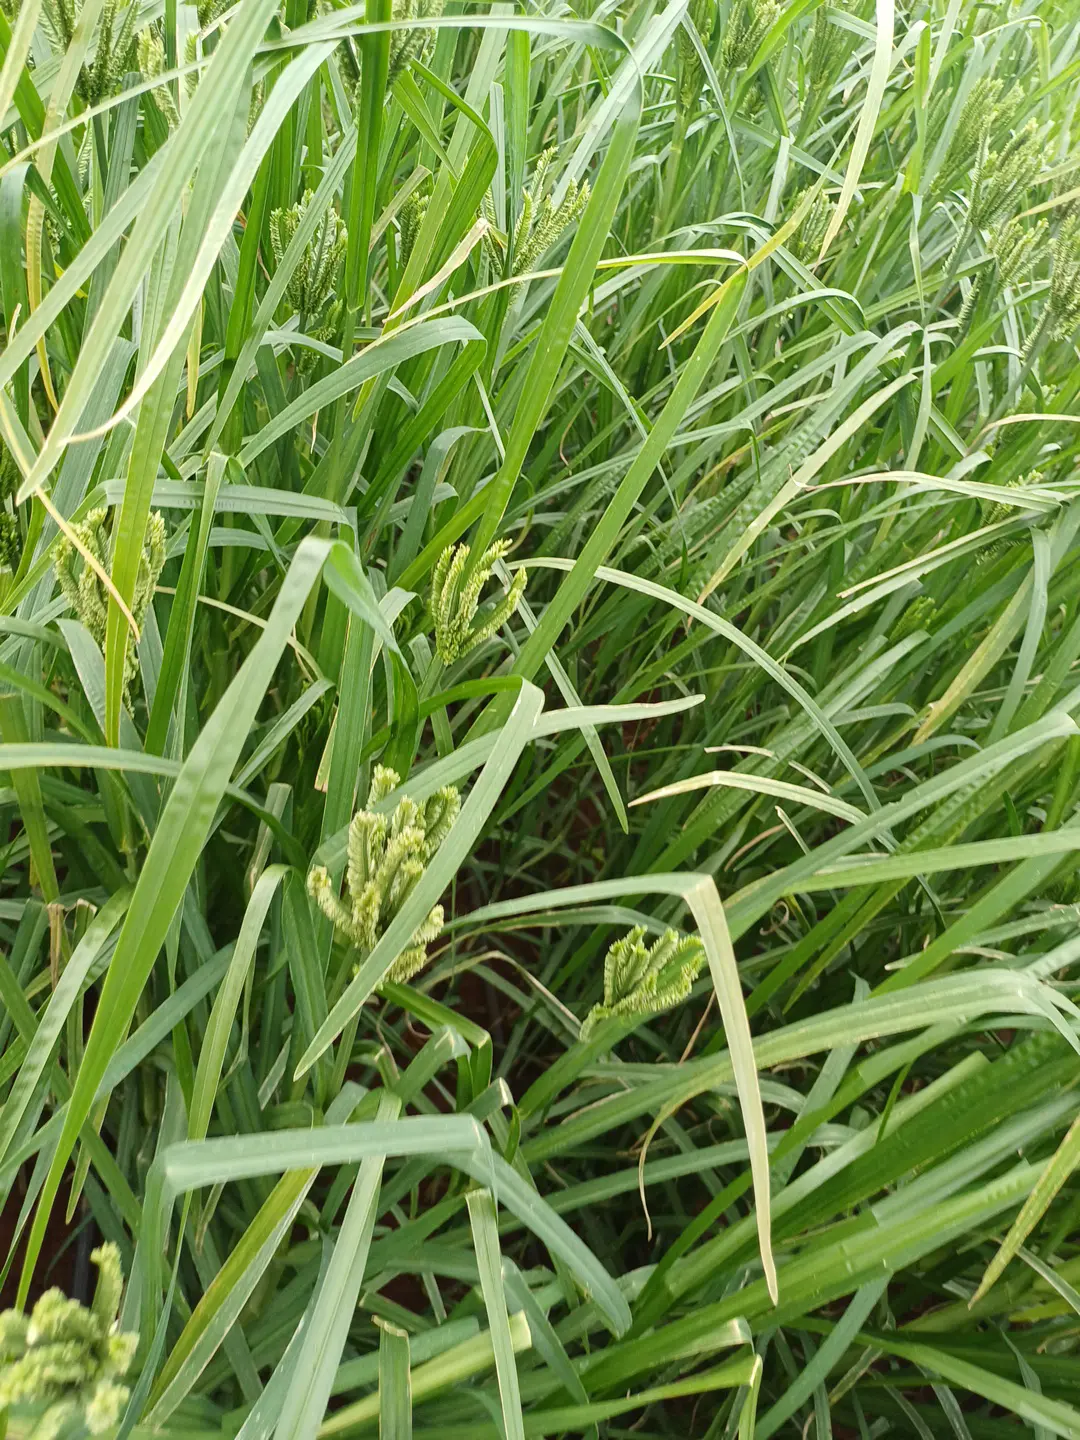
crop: finger millet
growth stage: flowering
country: Kenya
